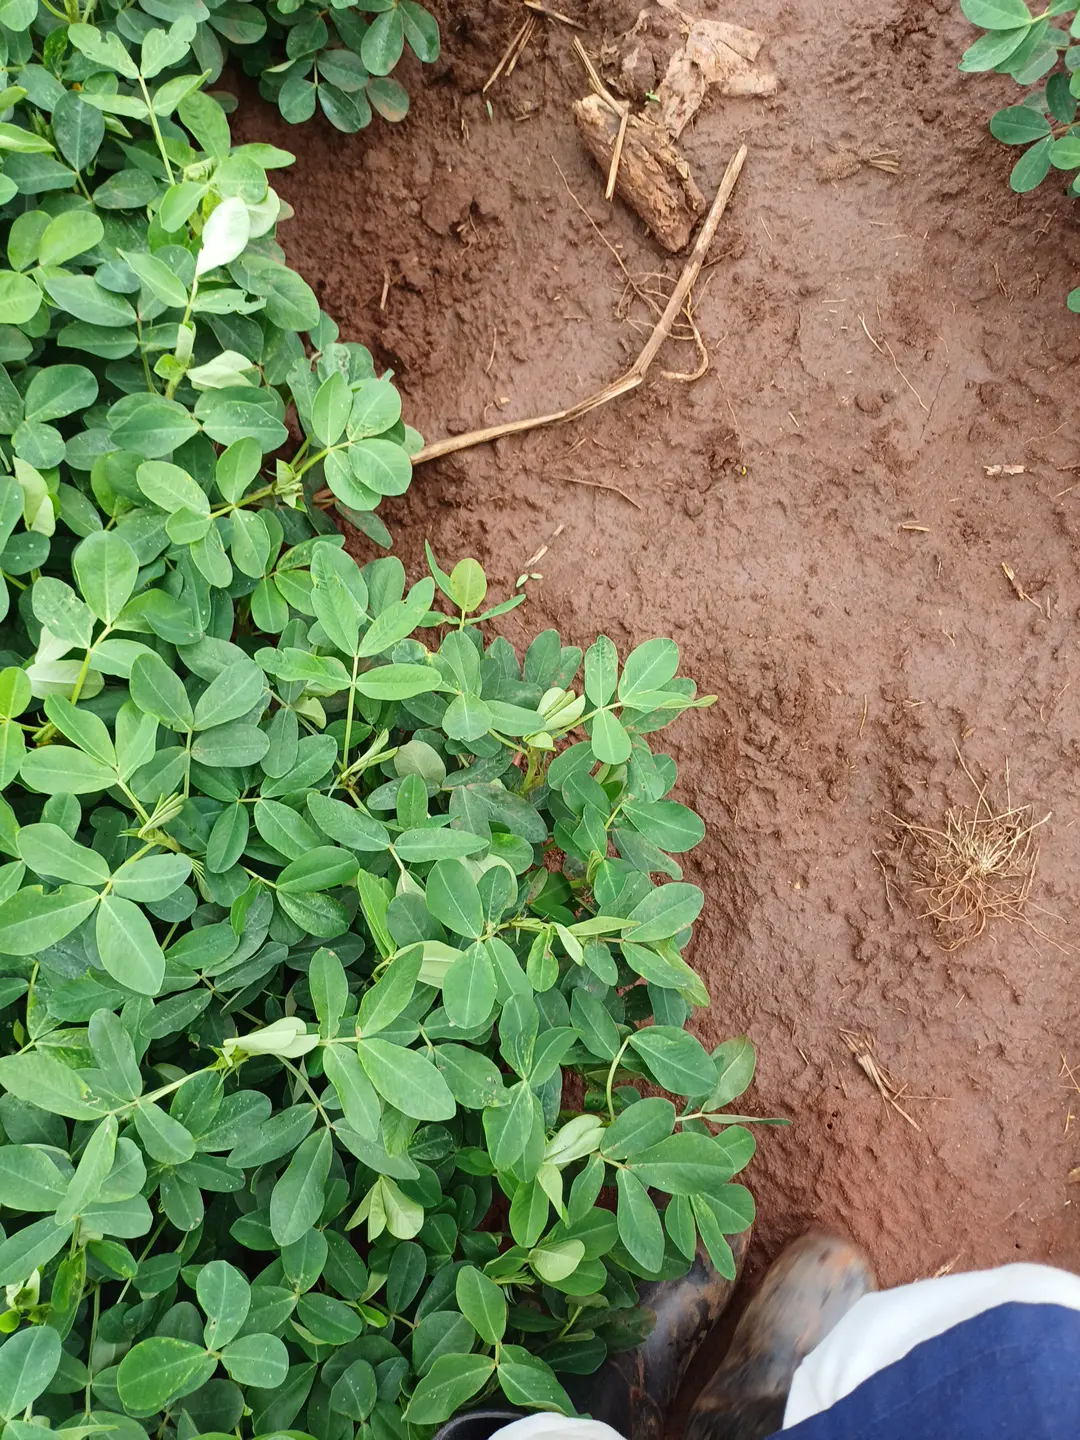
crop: groundnut
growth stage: flowering
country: Kenya
